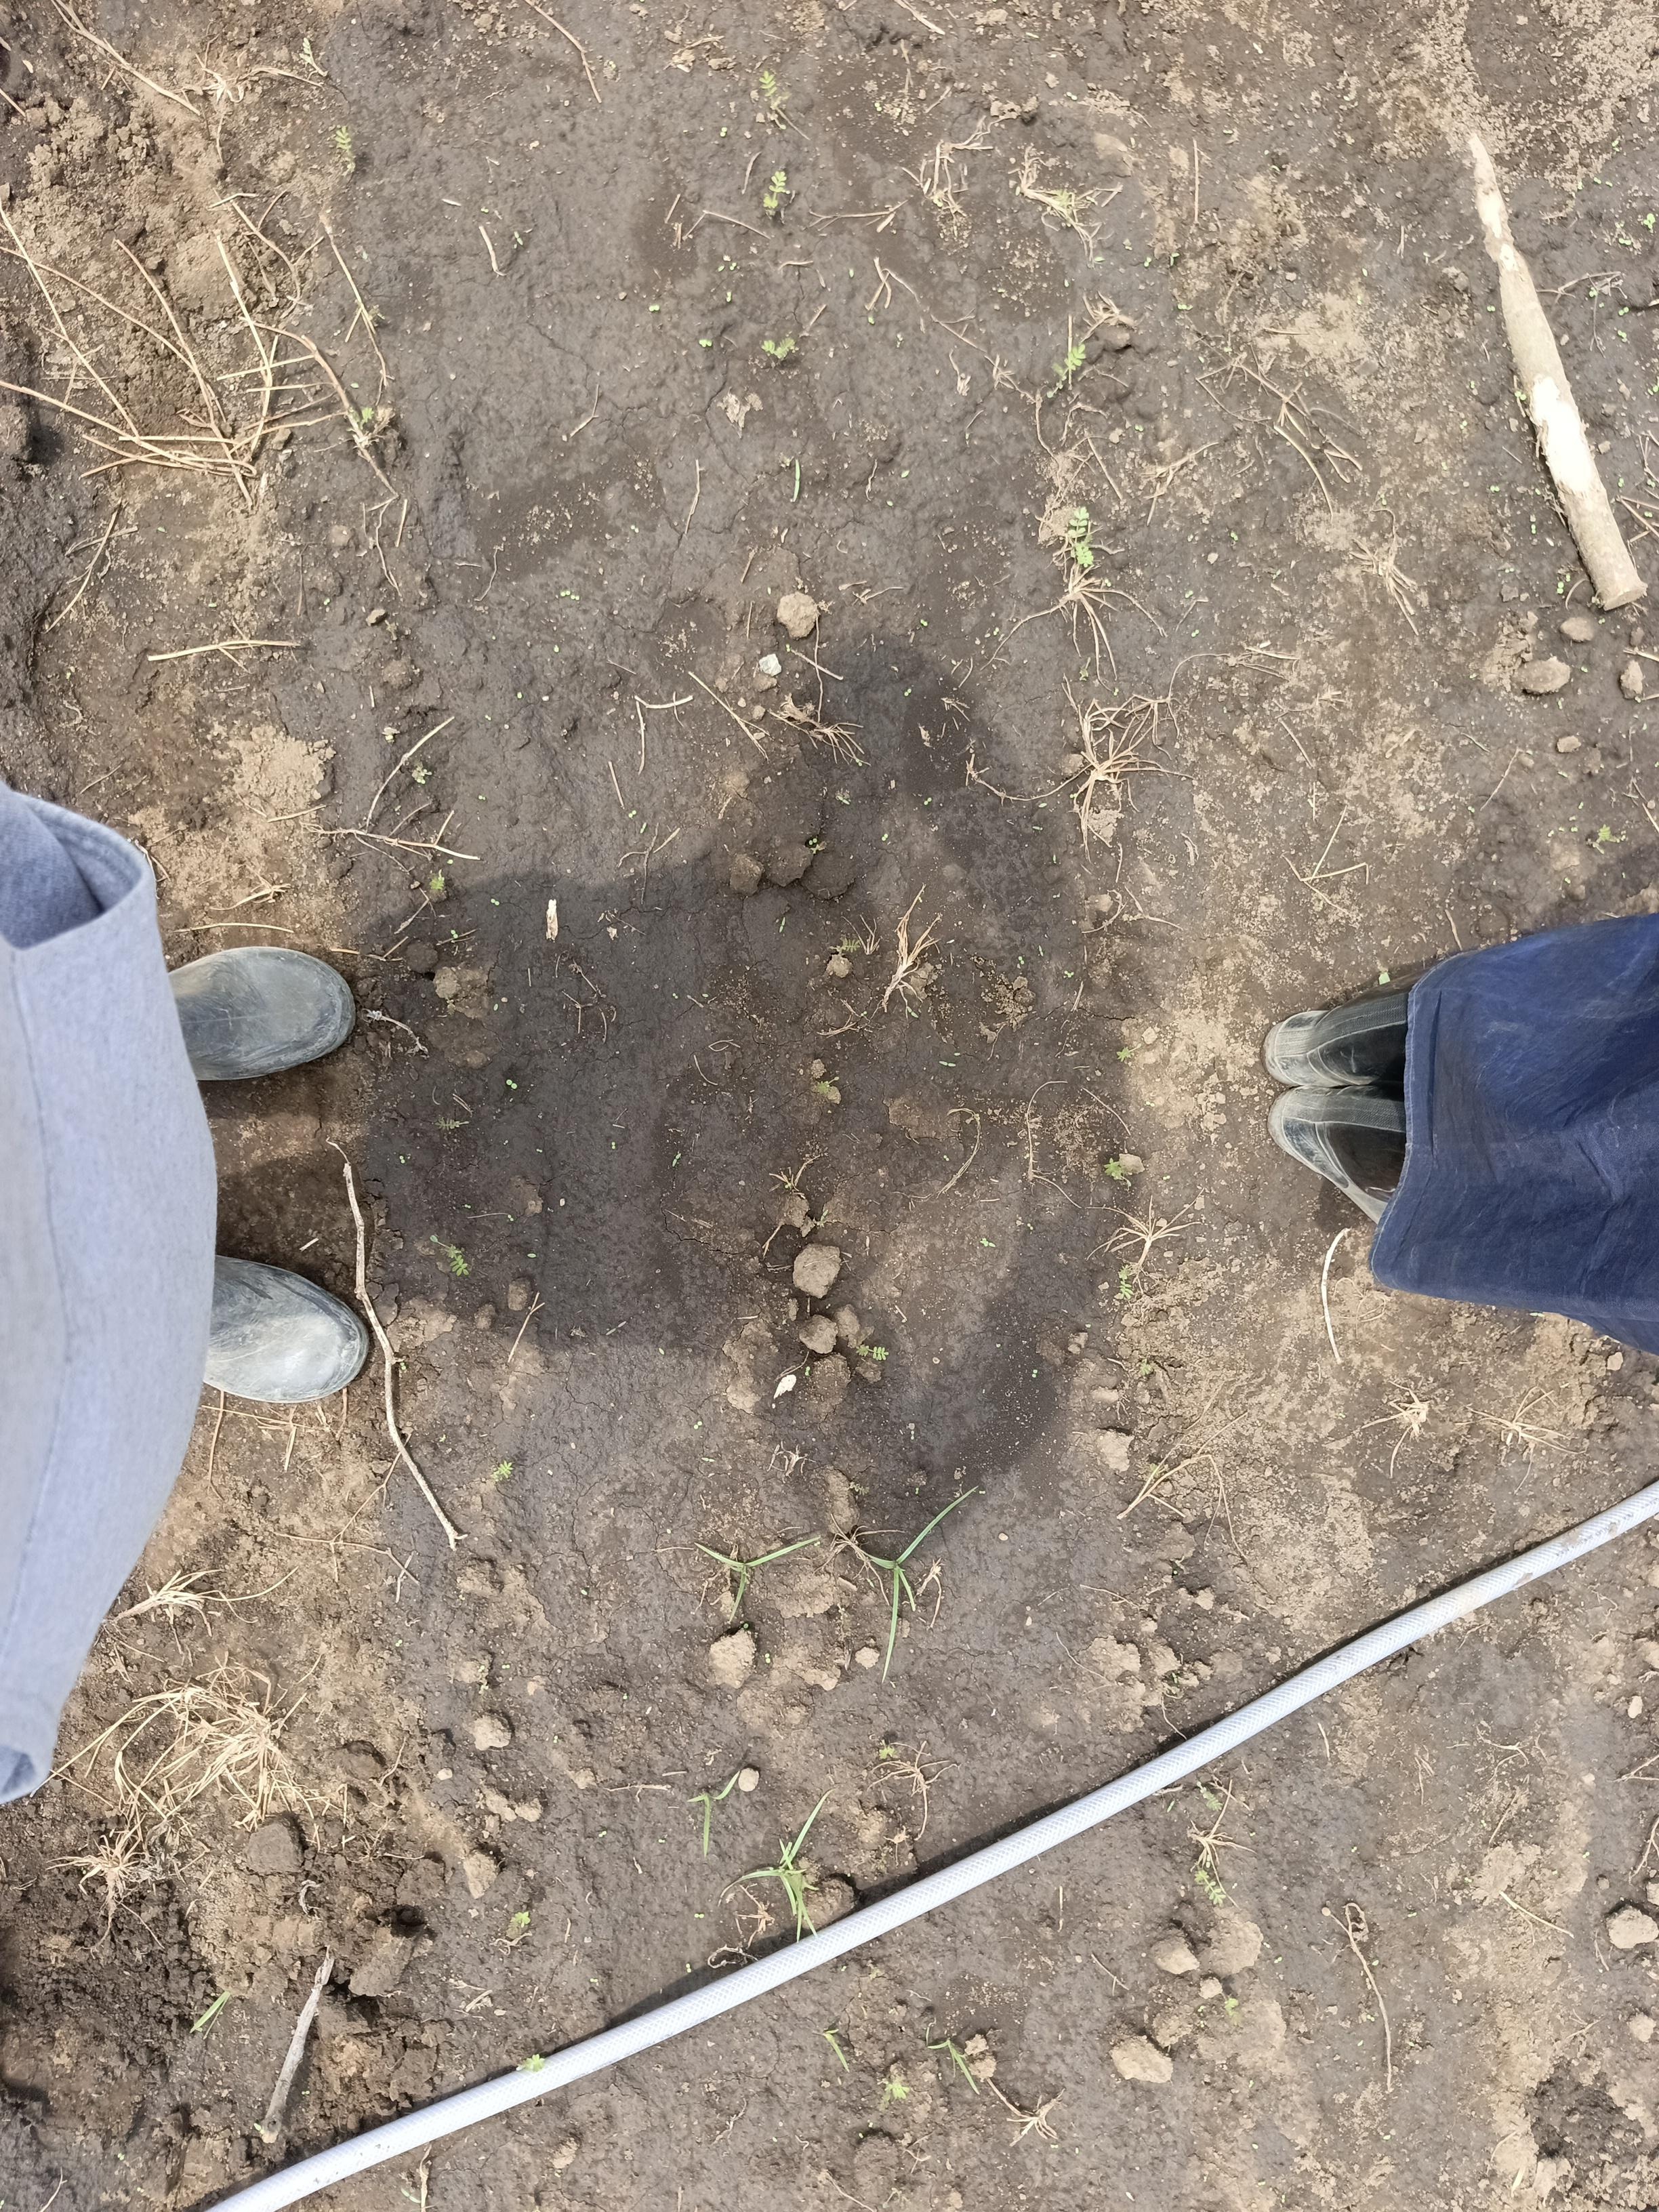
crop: chickpea
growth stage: emergence
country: Tanzania
